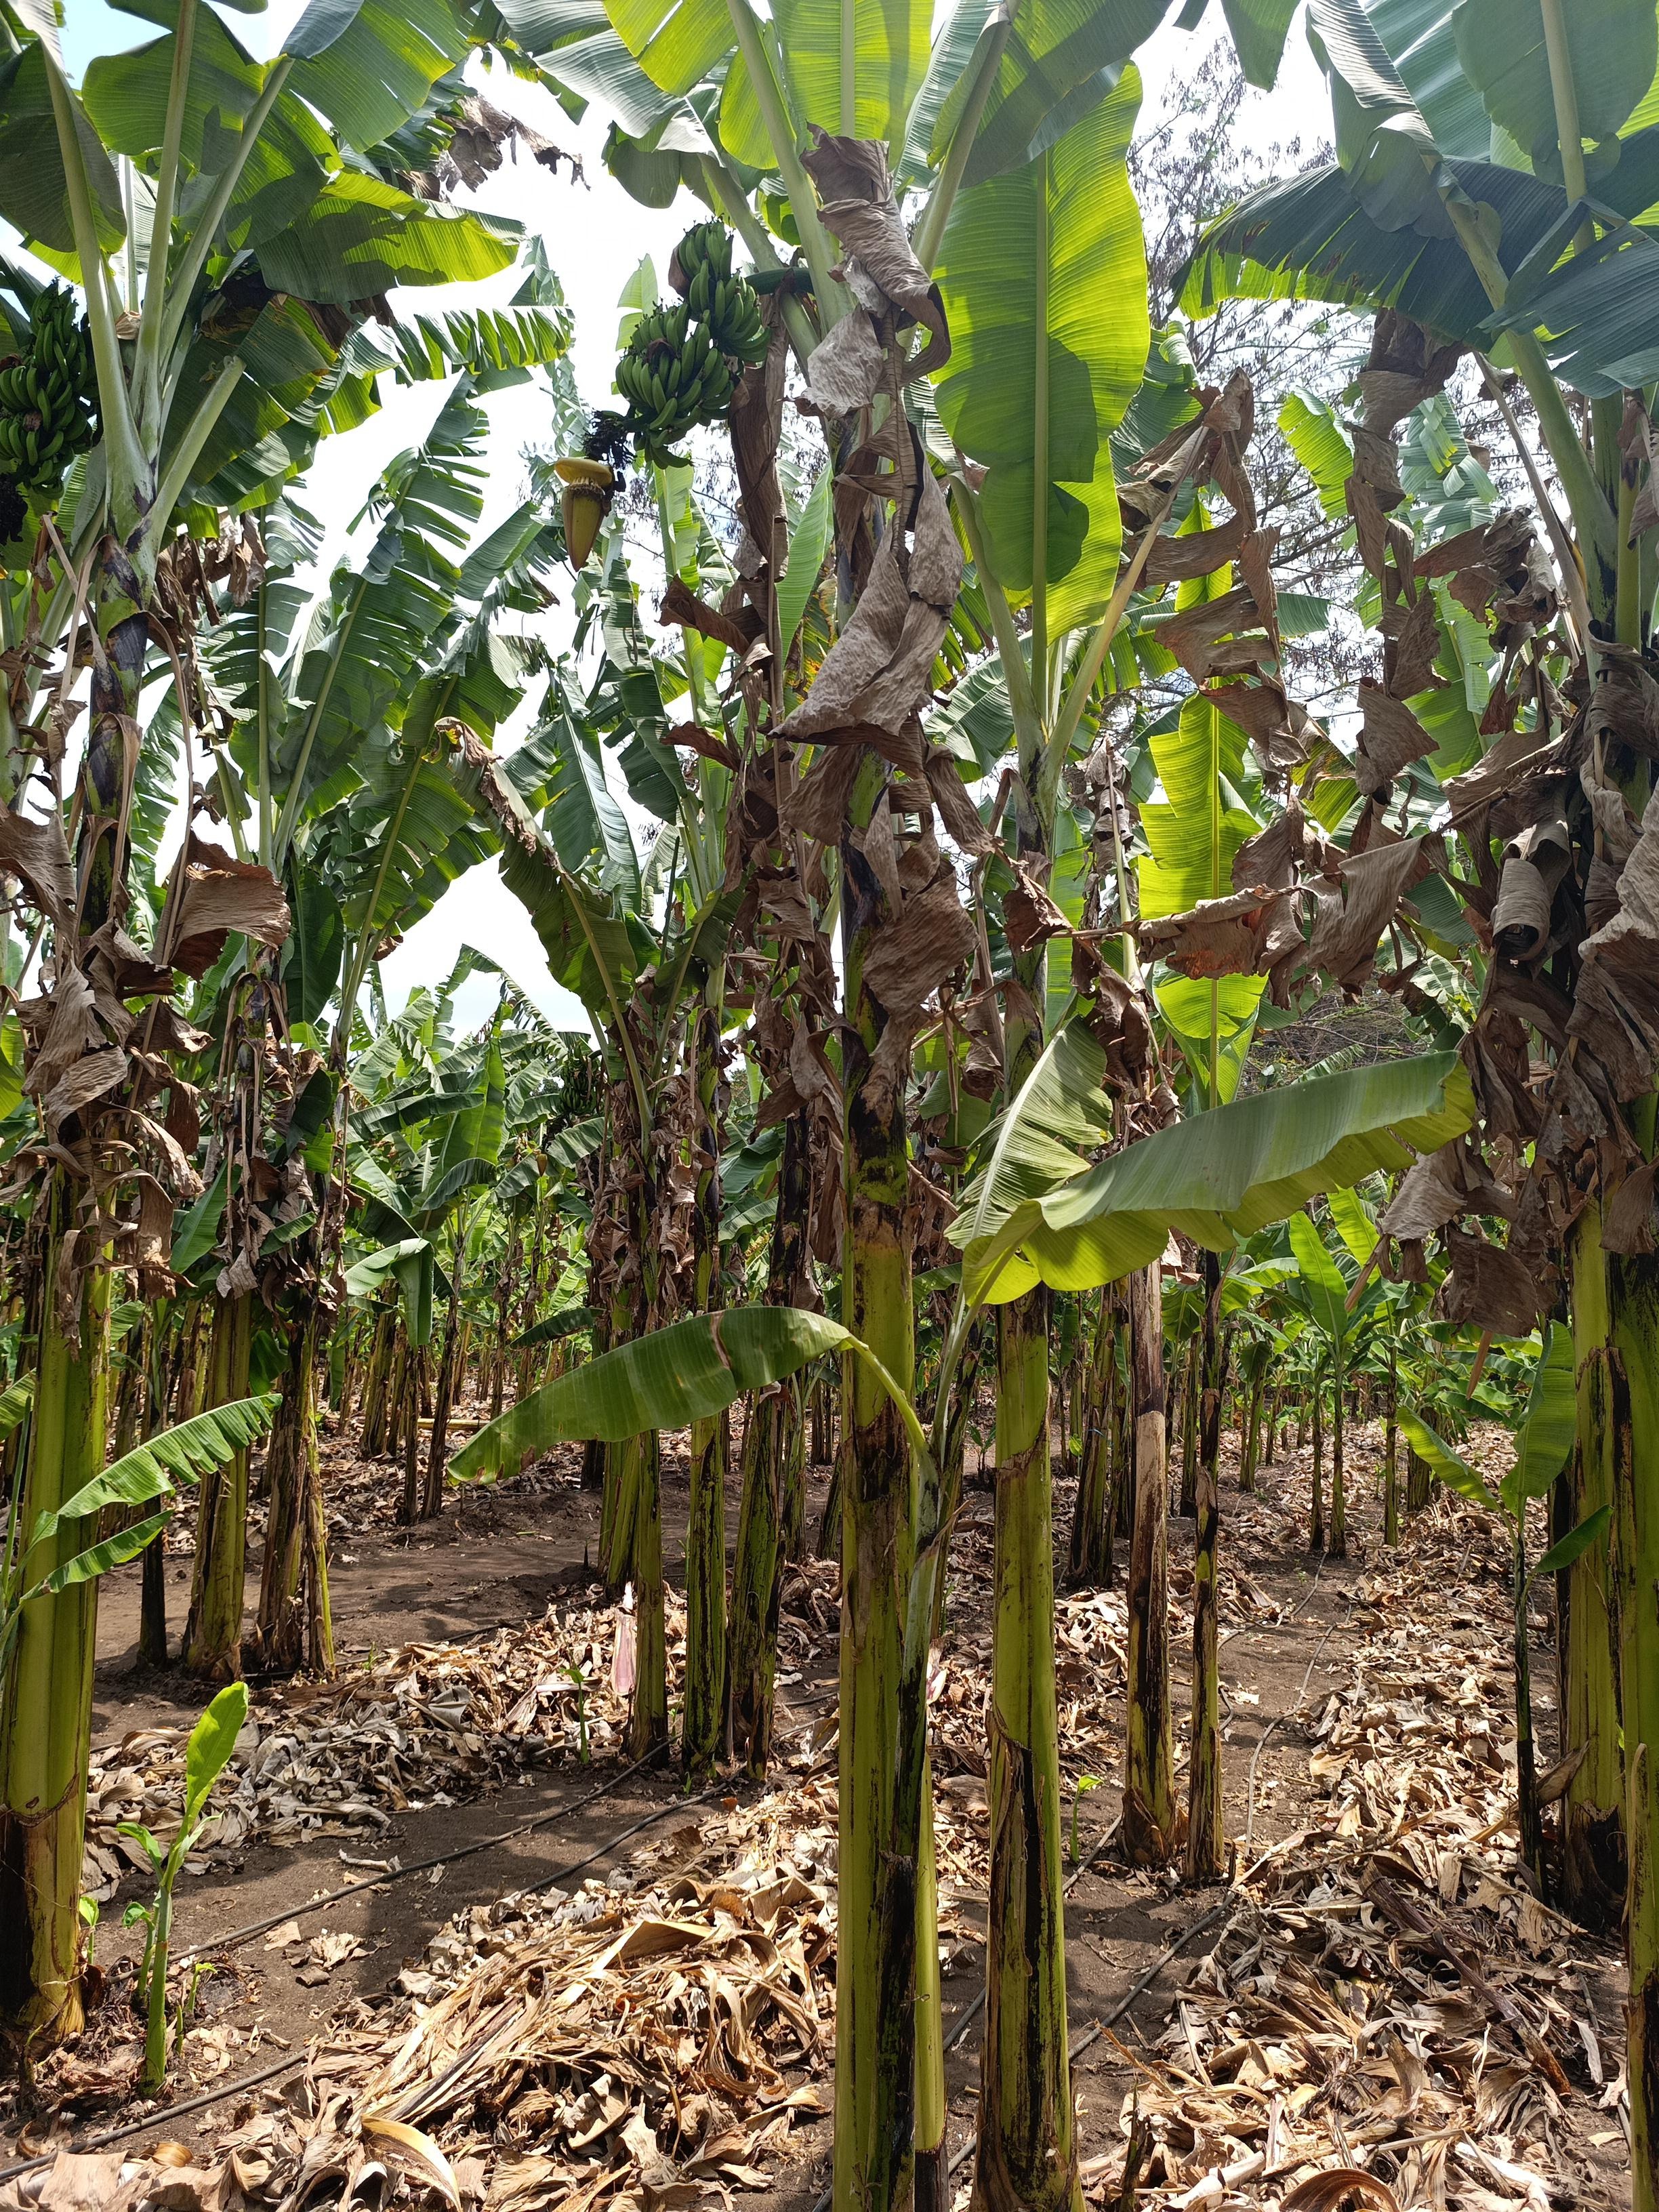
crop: banana
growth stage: development fruit
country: Tanzania
